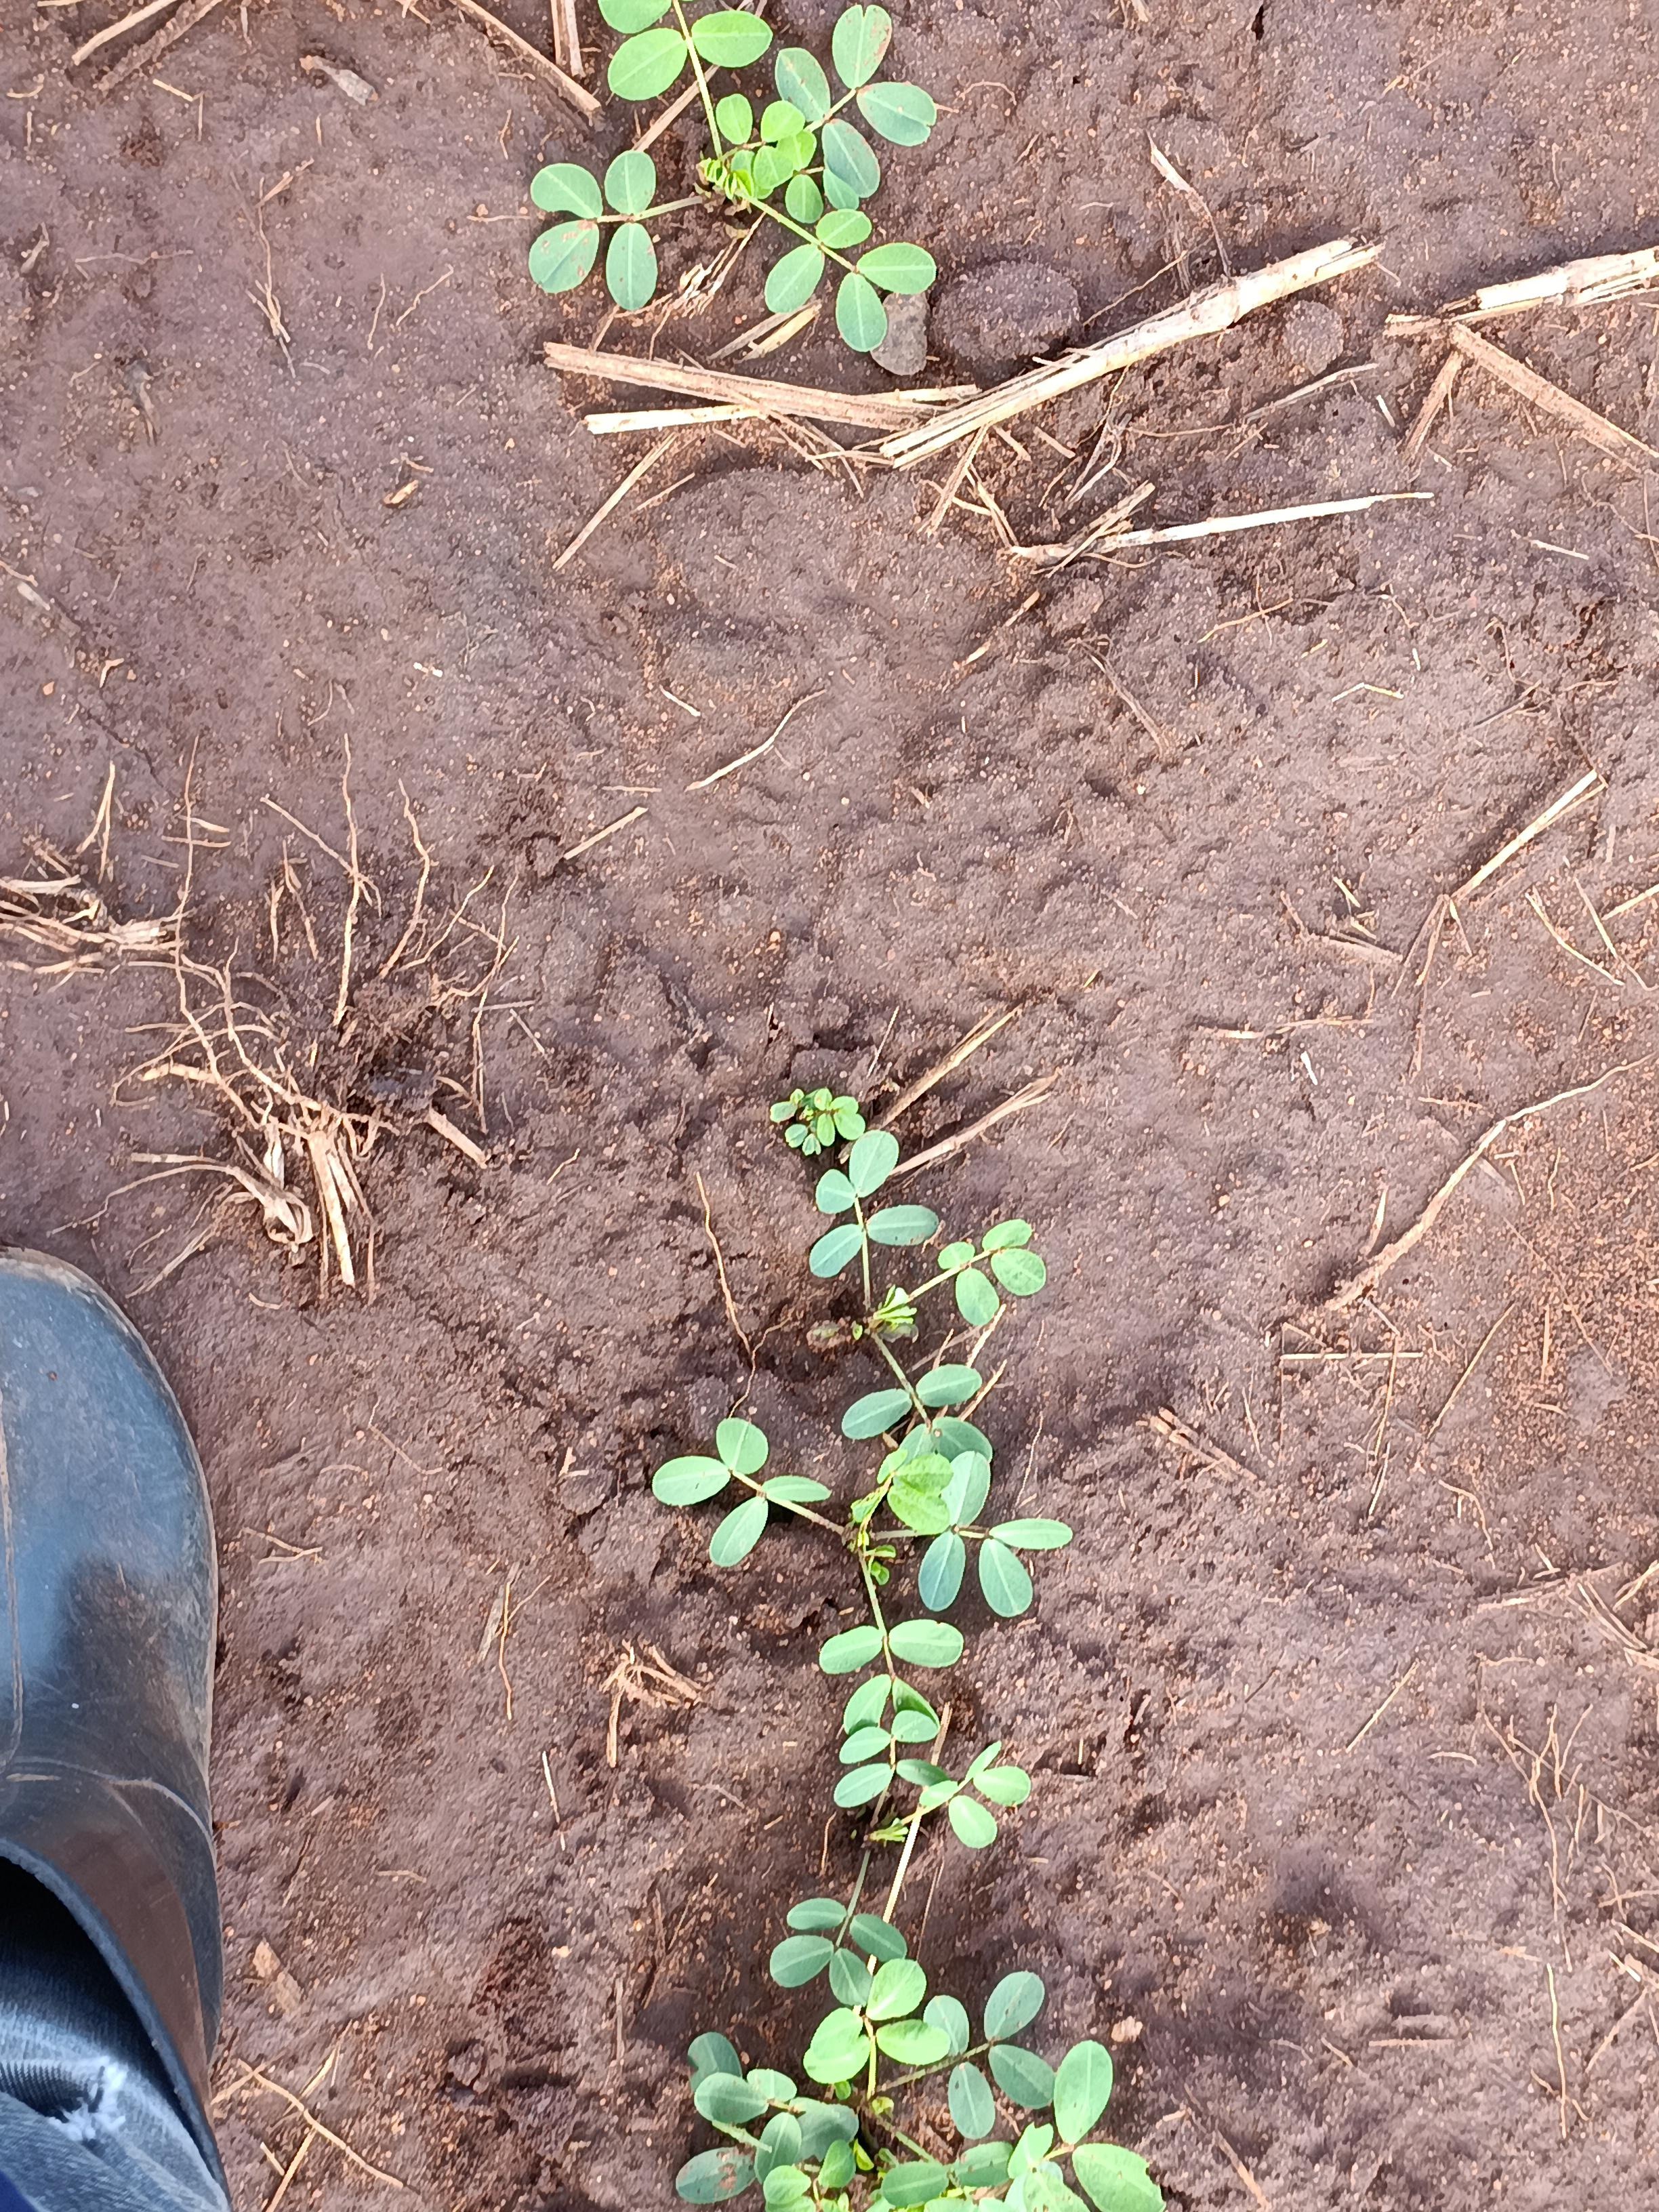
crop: groundnut
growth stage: vegetative
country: Kenya
